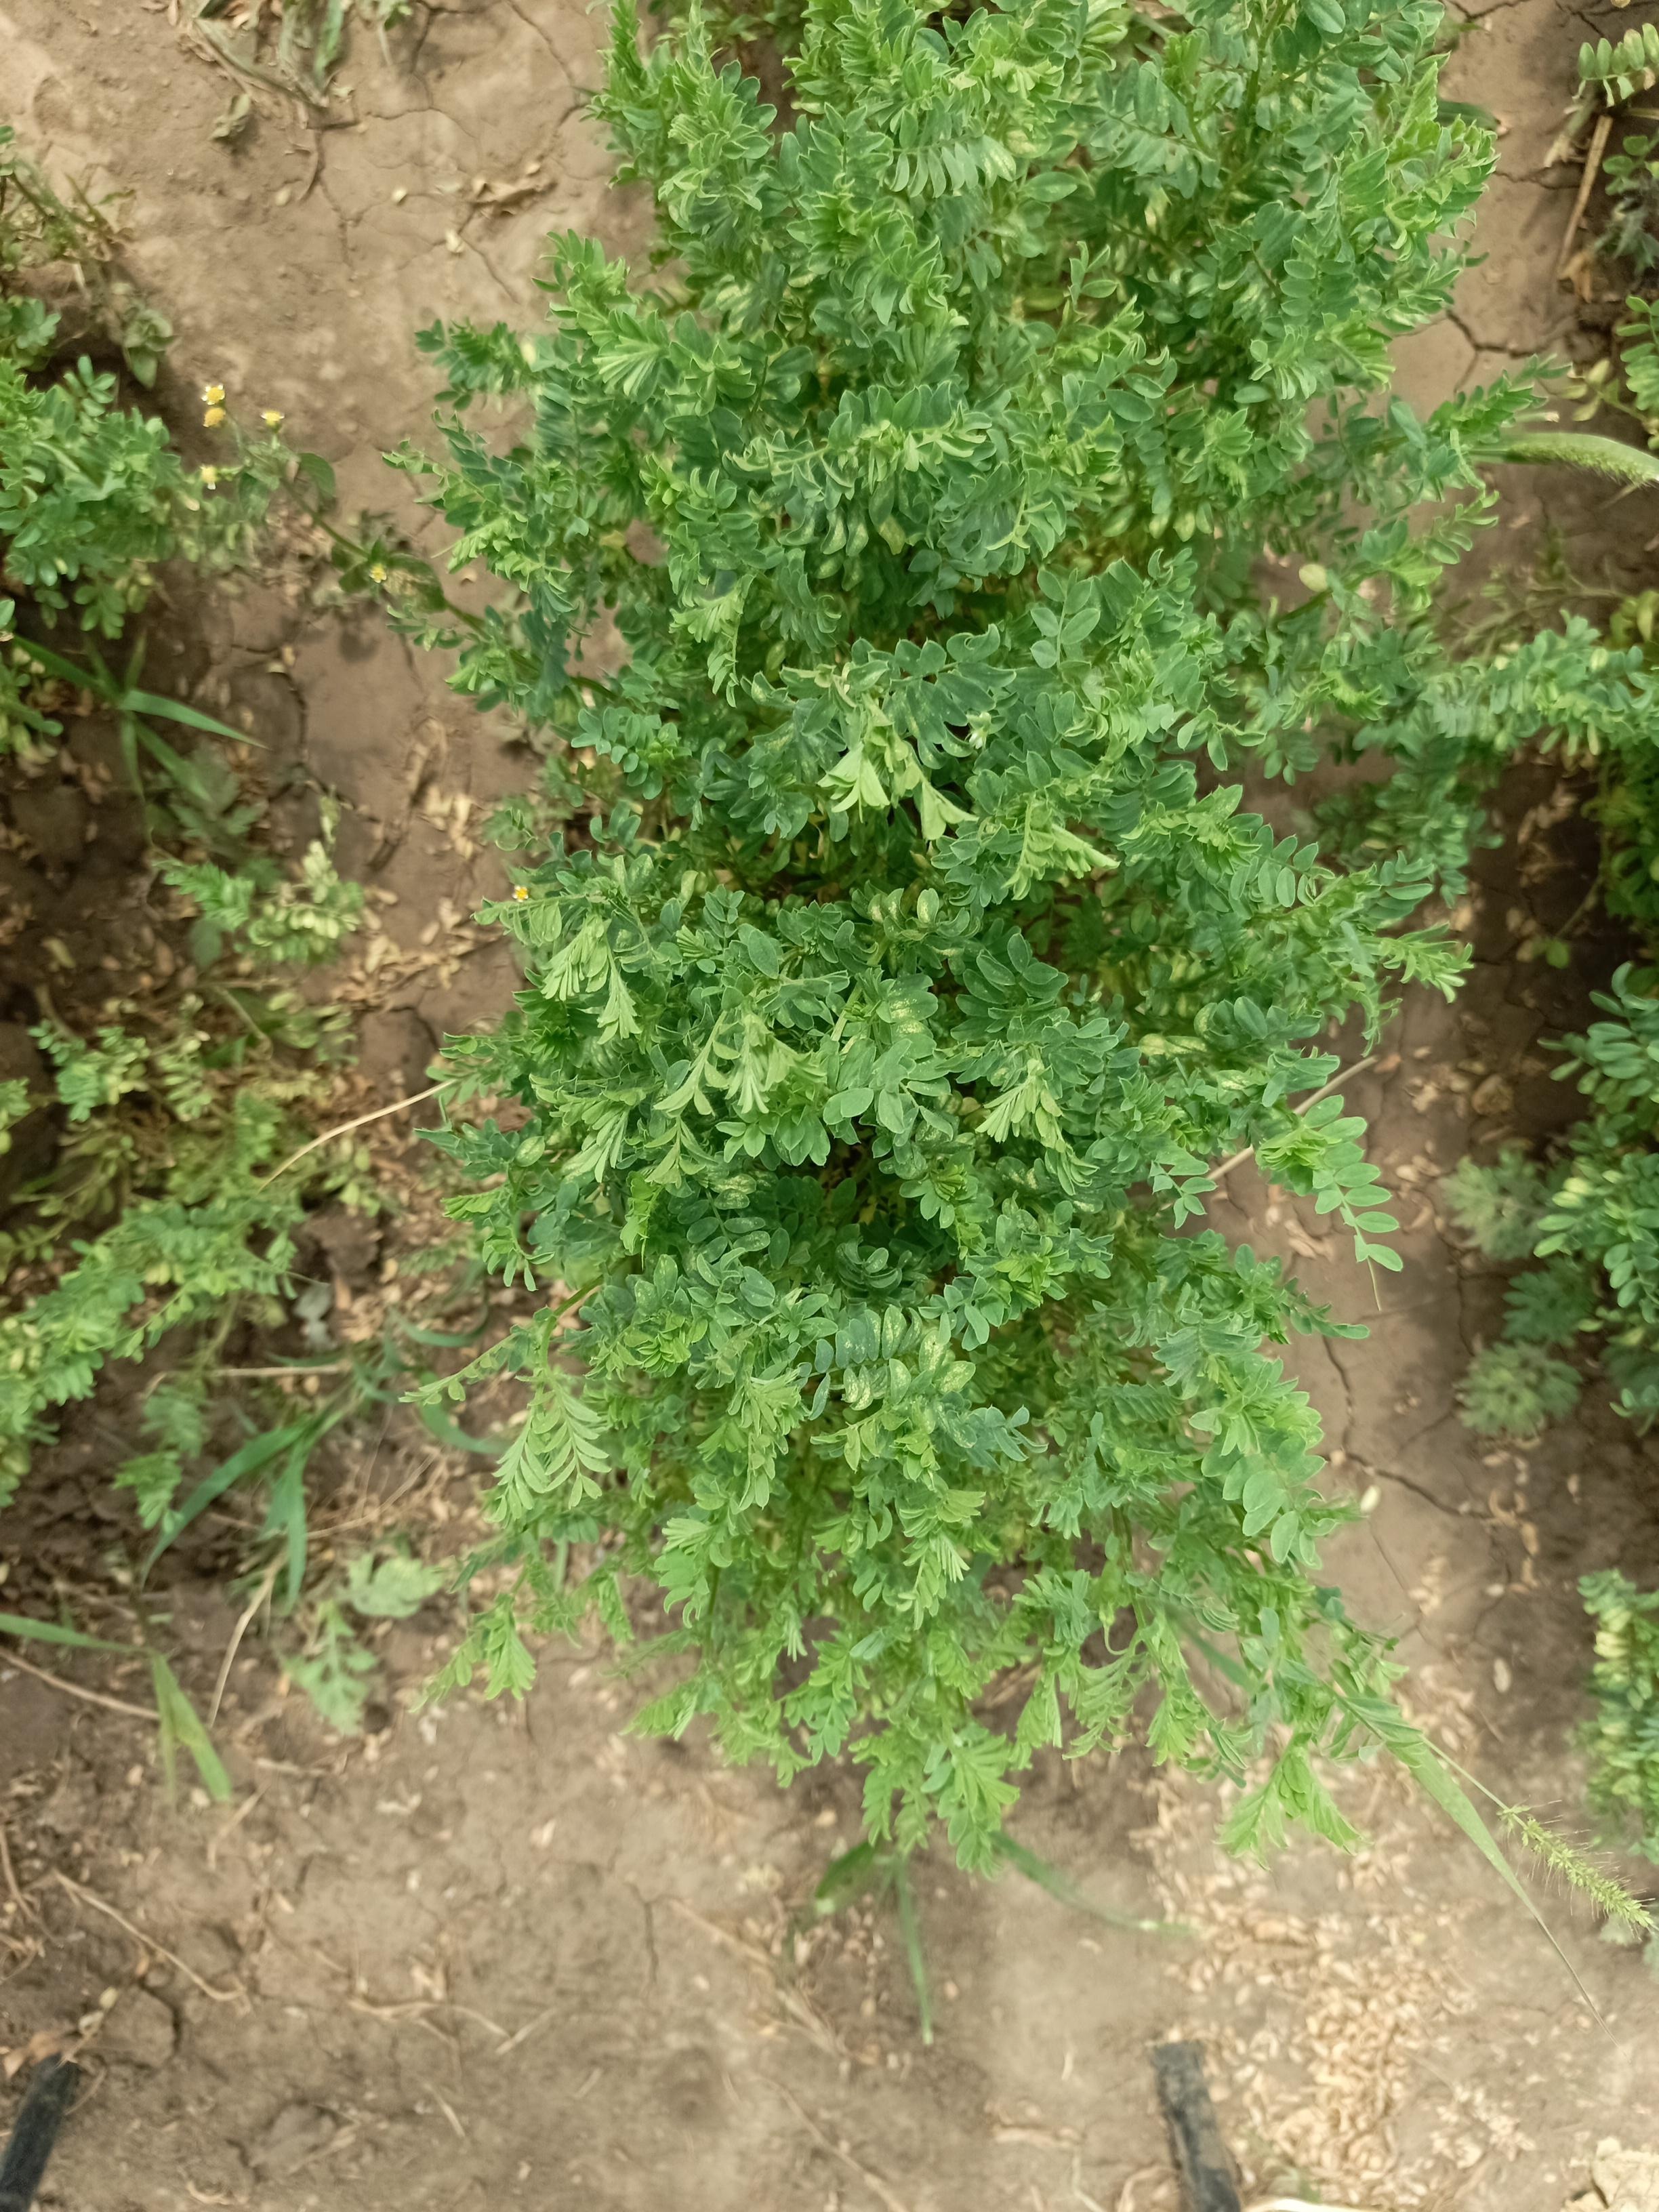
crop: lentil
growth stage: vegetative
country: Tanzania
